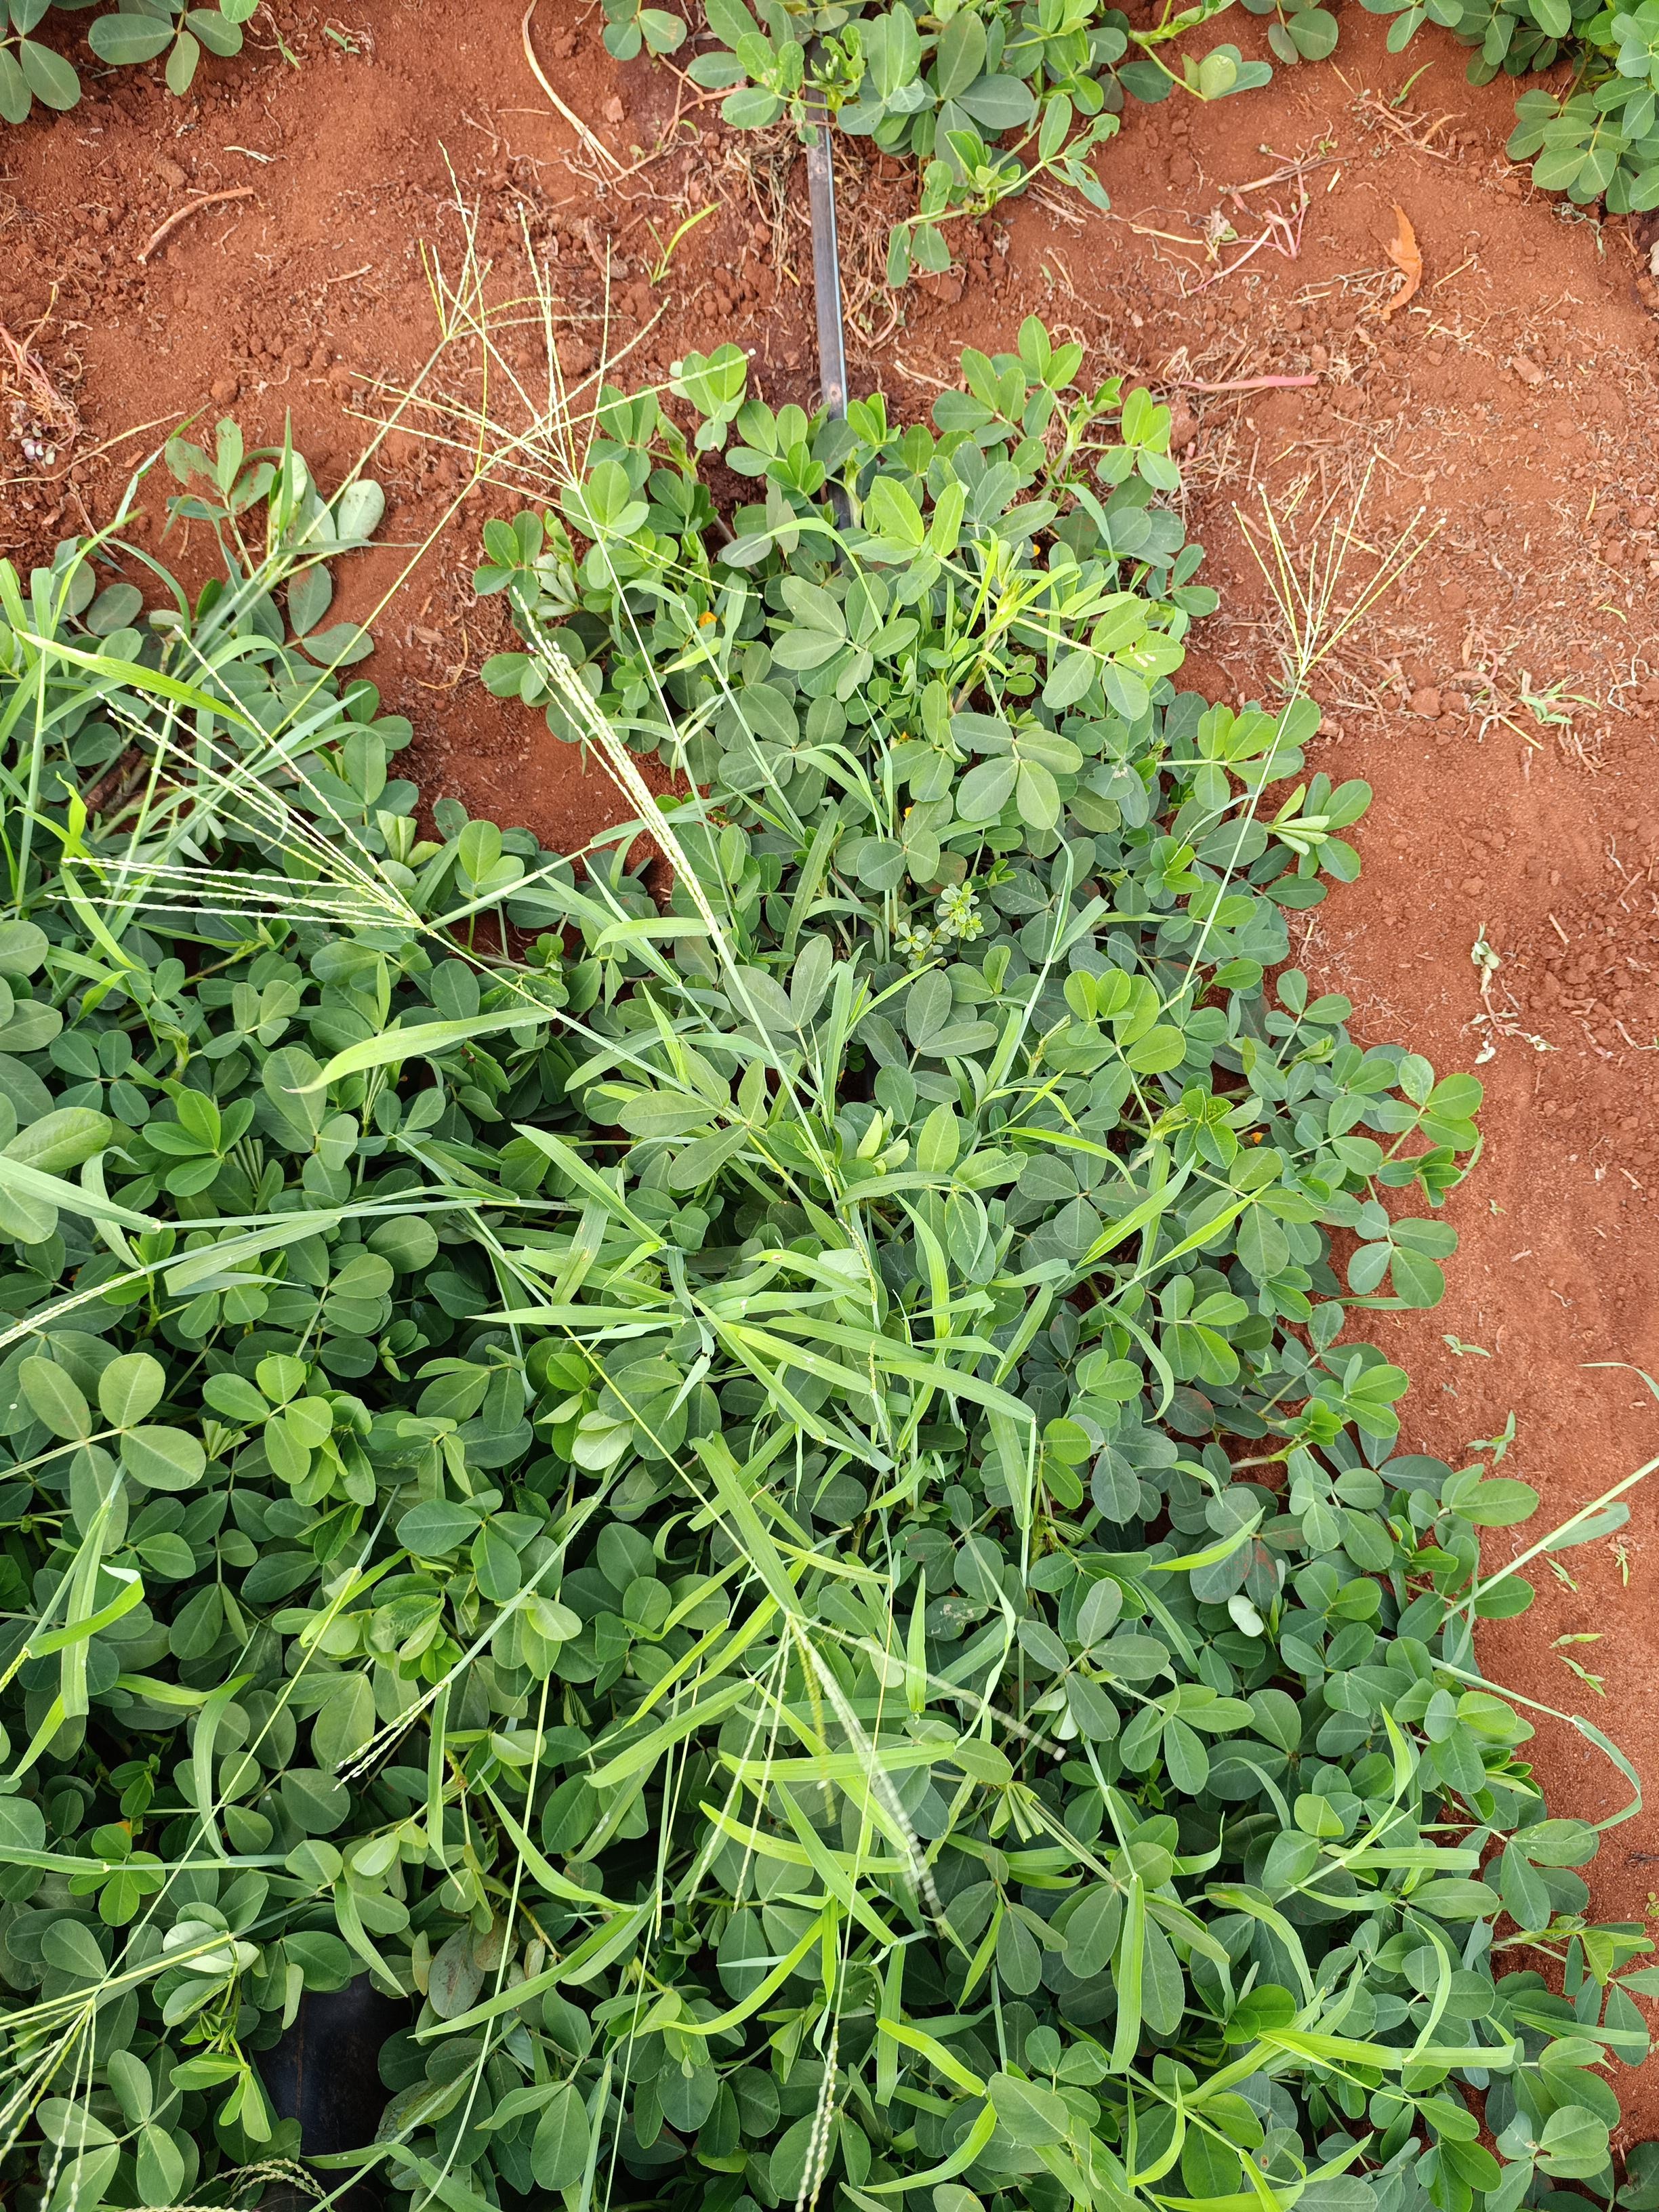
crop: groundnut
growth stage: flowering
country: Kenya
